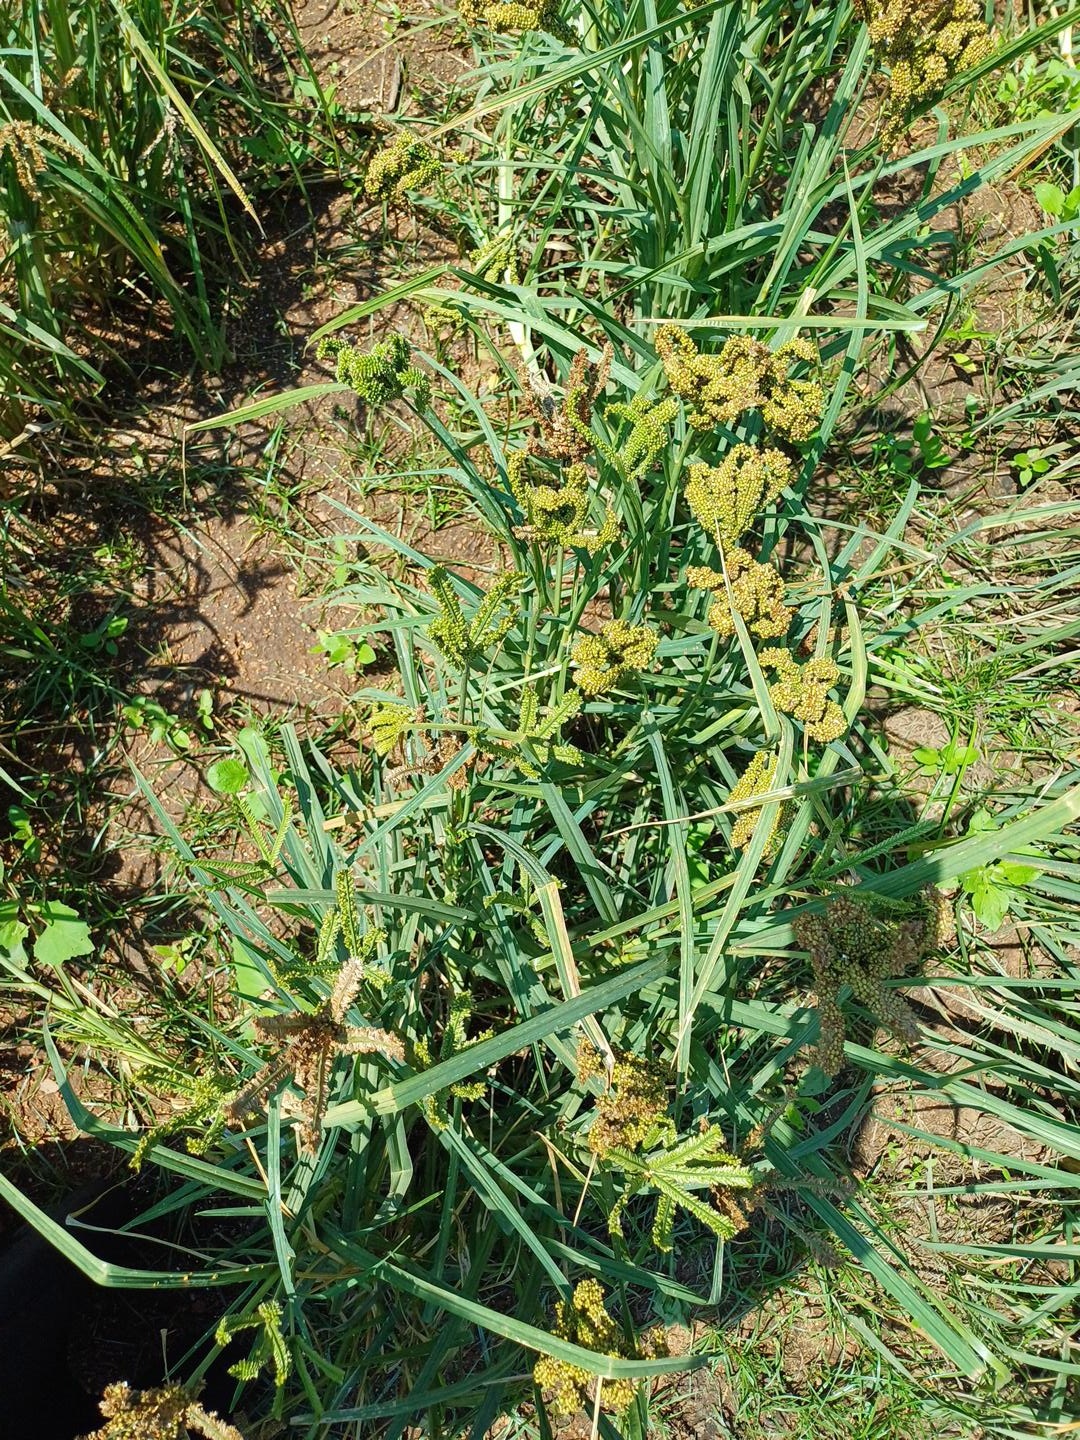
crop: finger millet
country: Kenya
